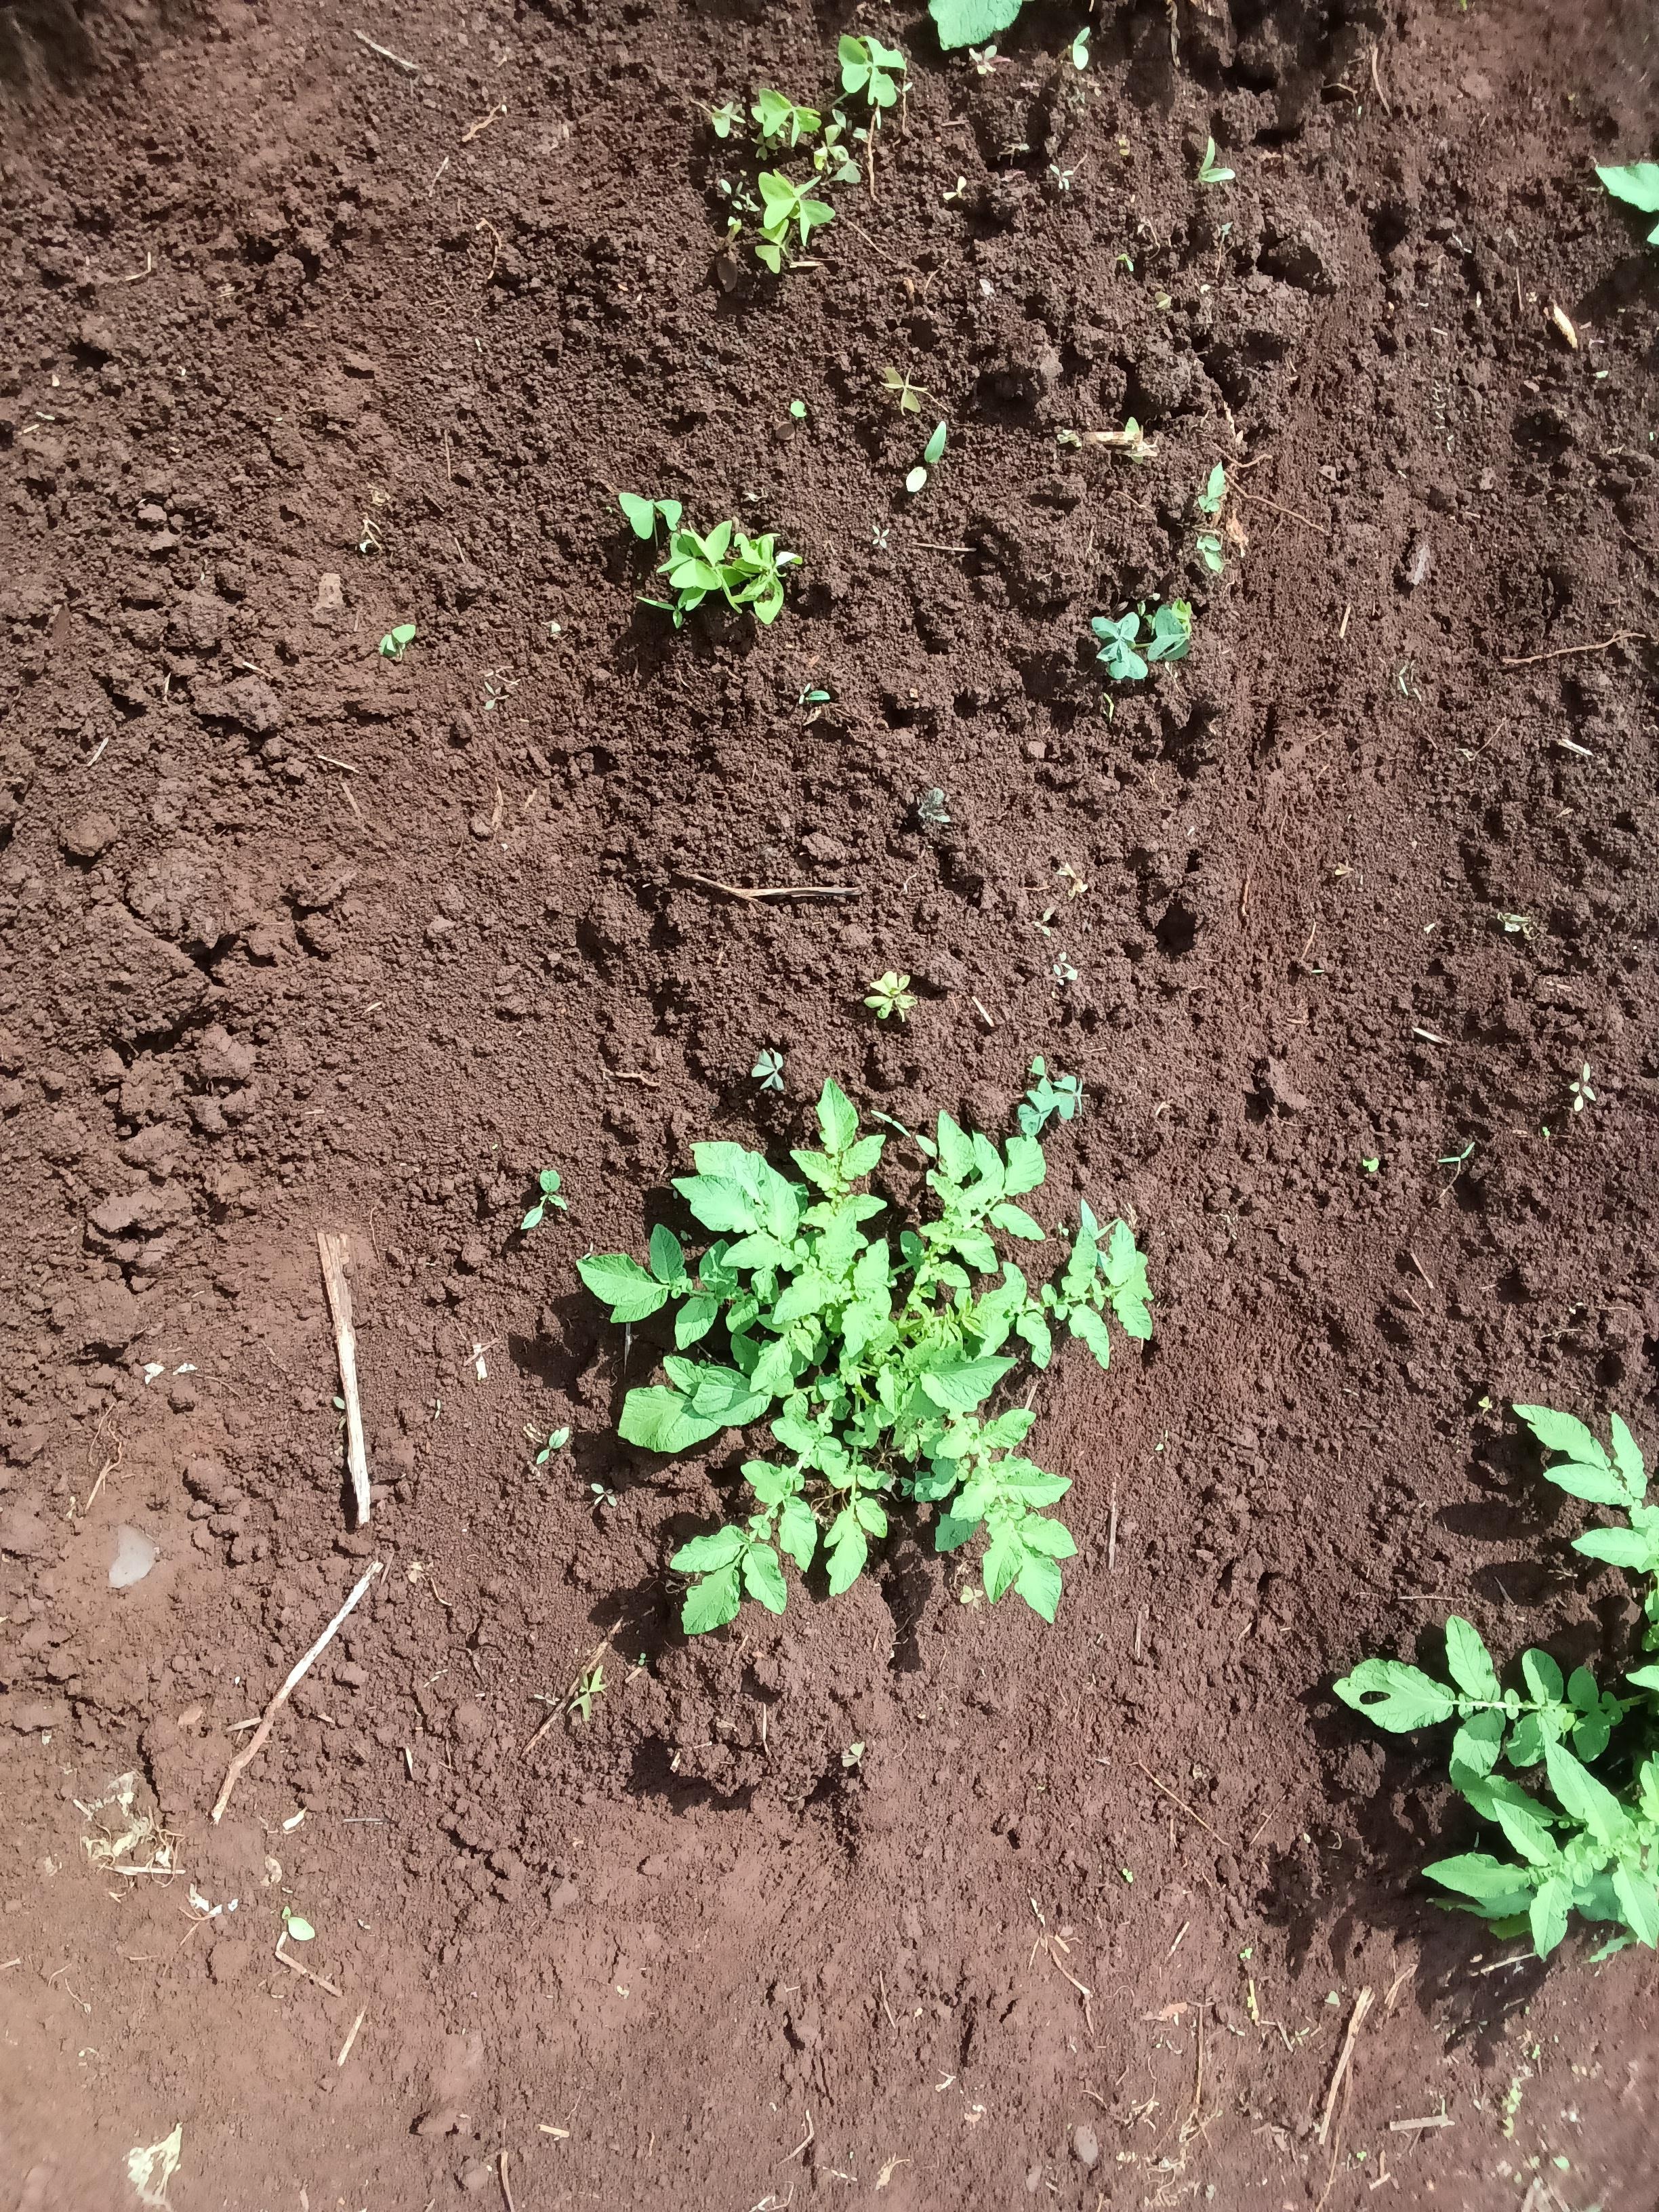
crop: potato
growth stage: vegetative
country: Kenya
